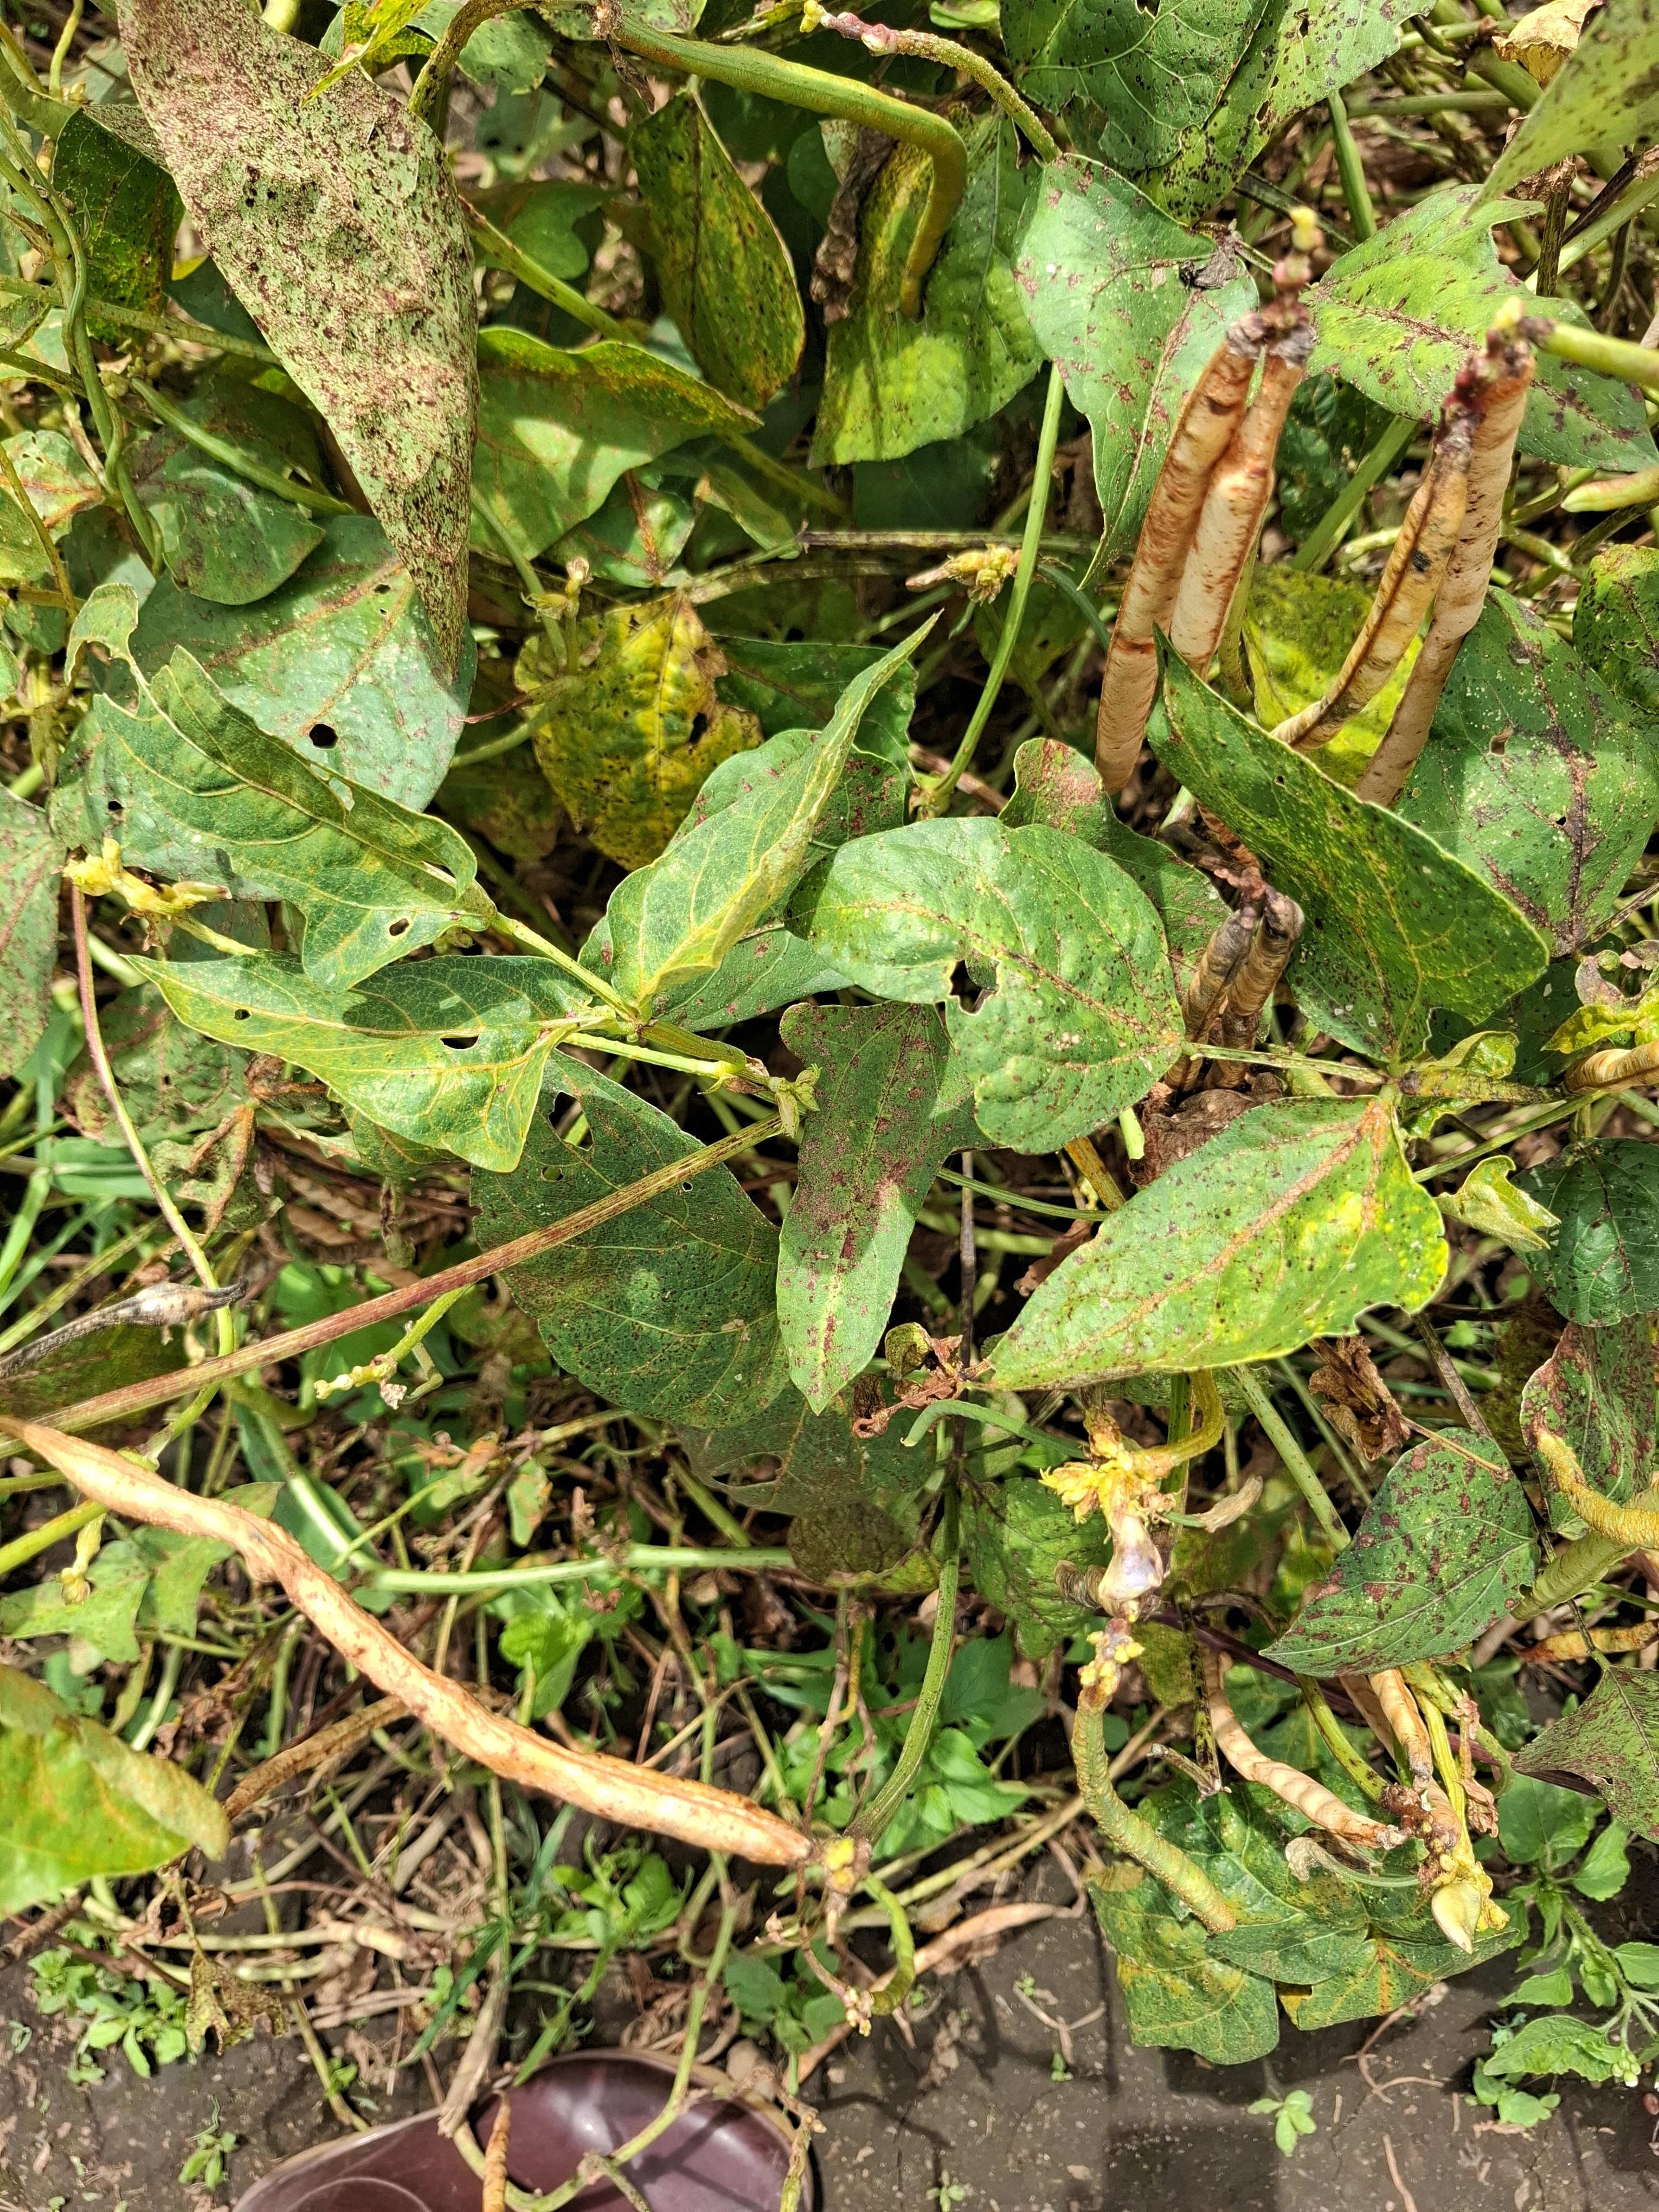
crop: cowpea
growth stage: development pod
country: Tanzania
